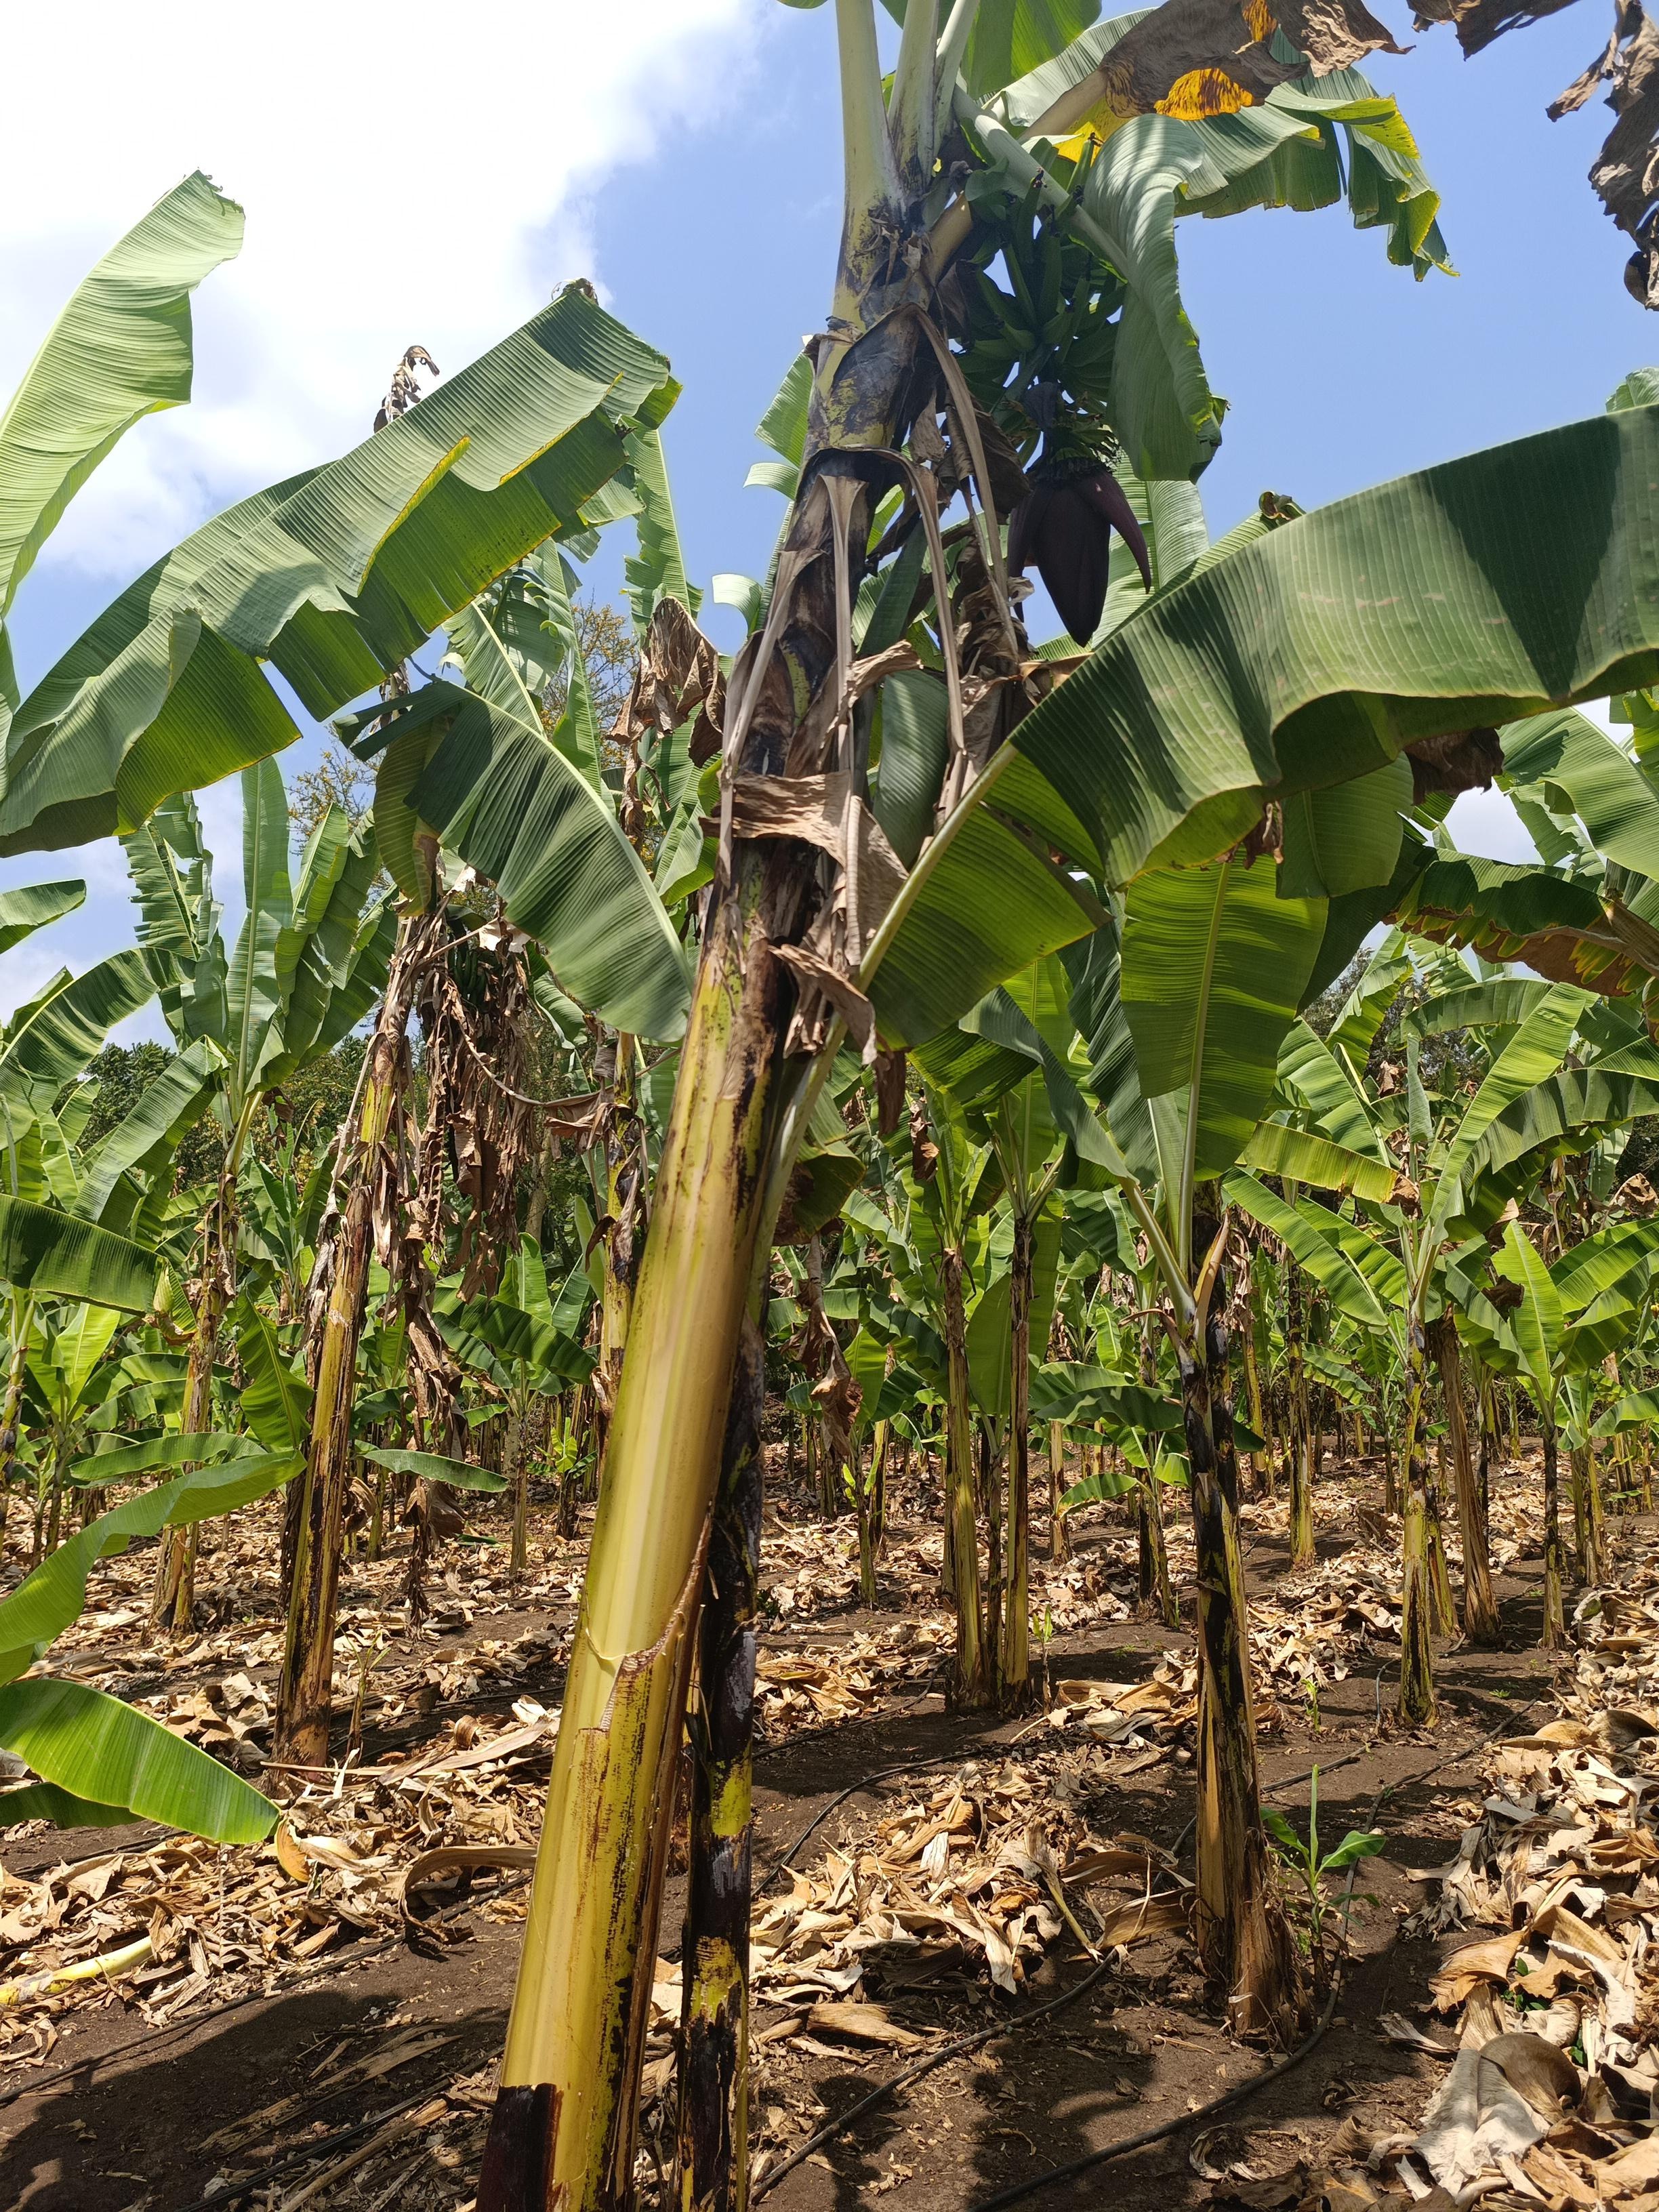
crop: banana
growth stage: development fruit
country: Tanzania
